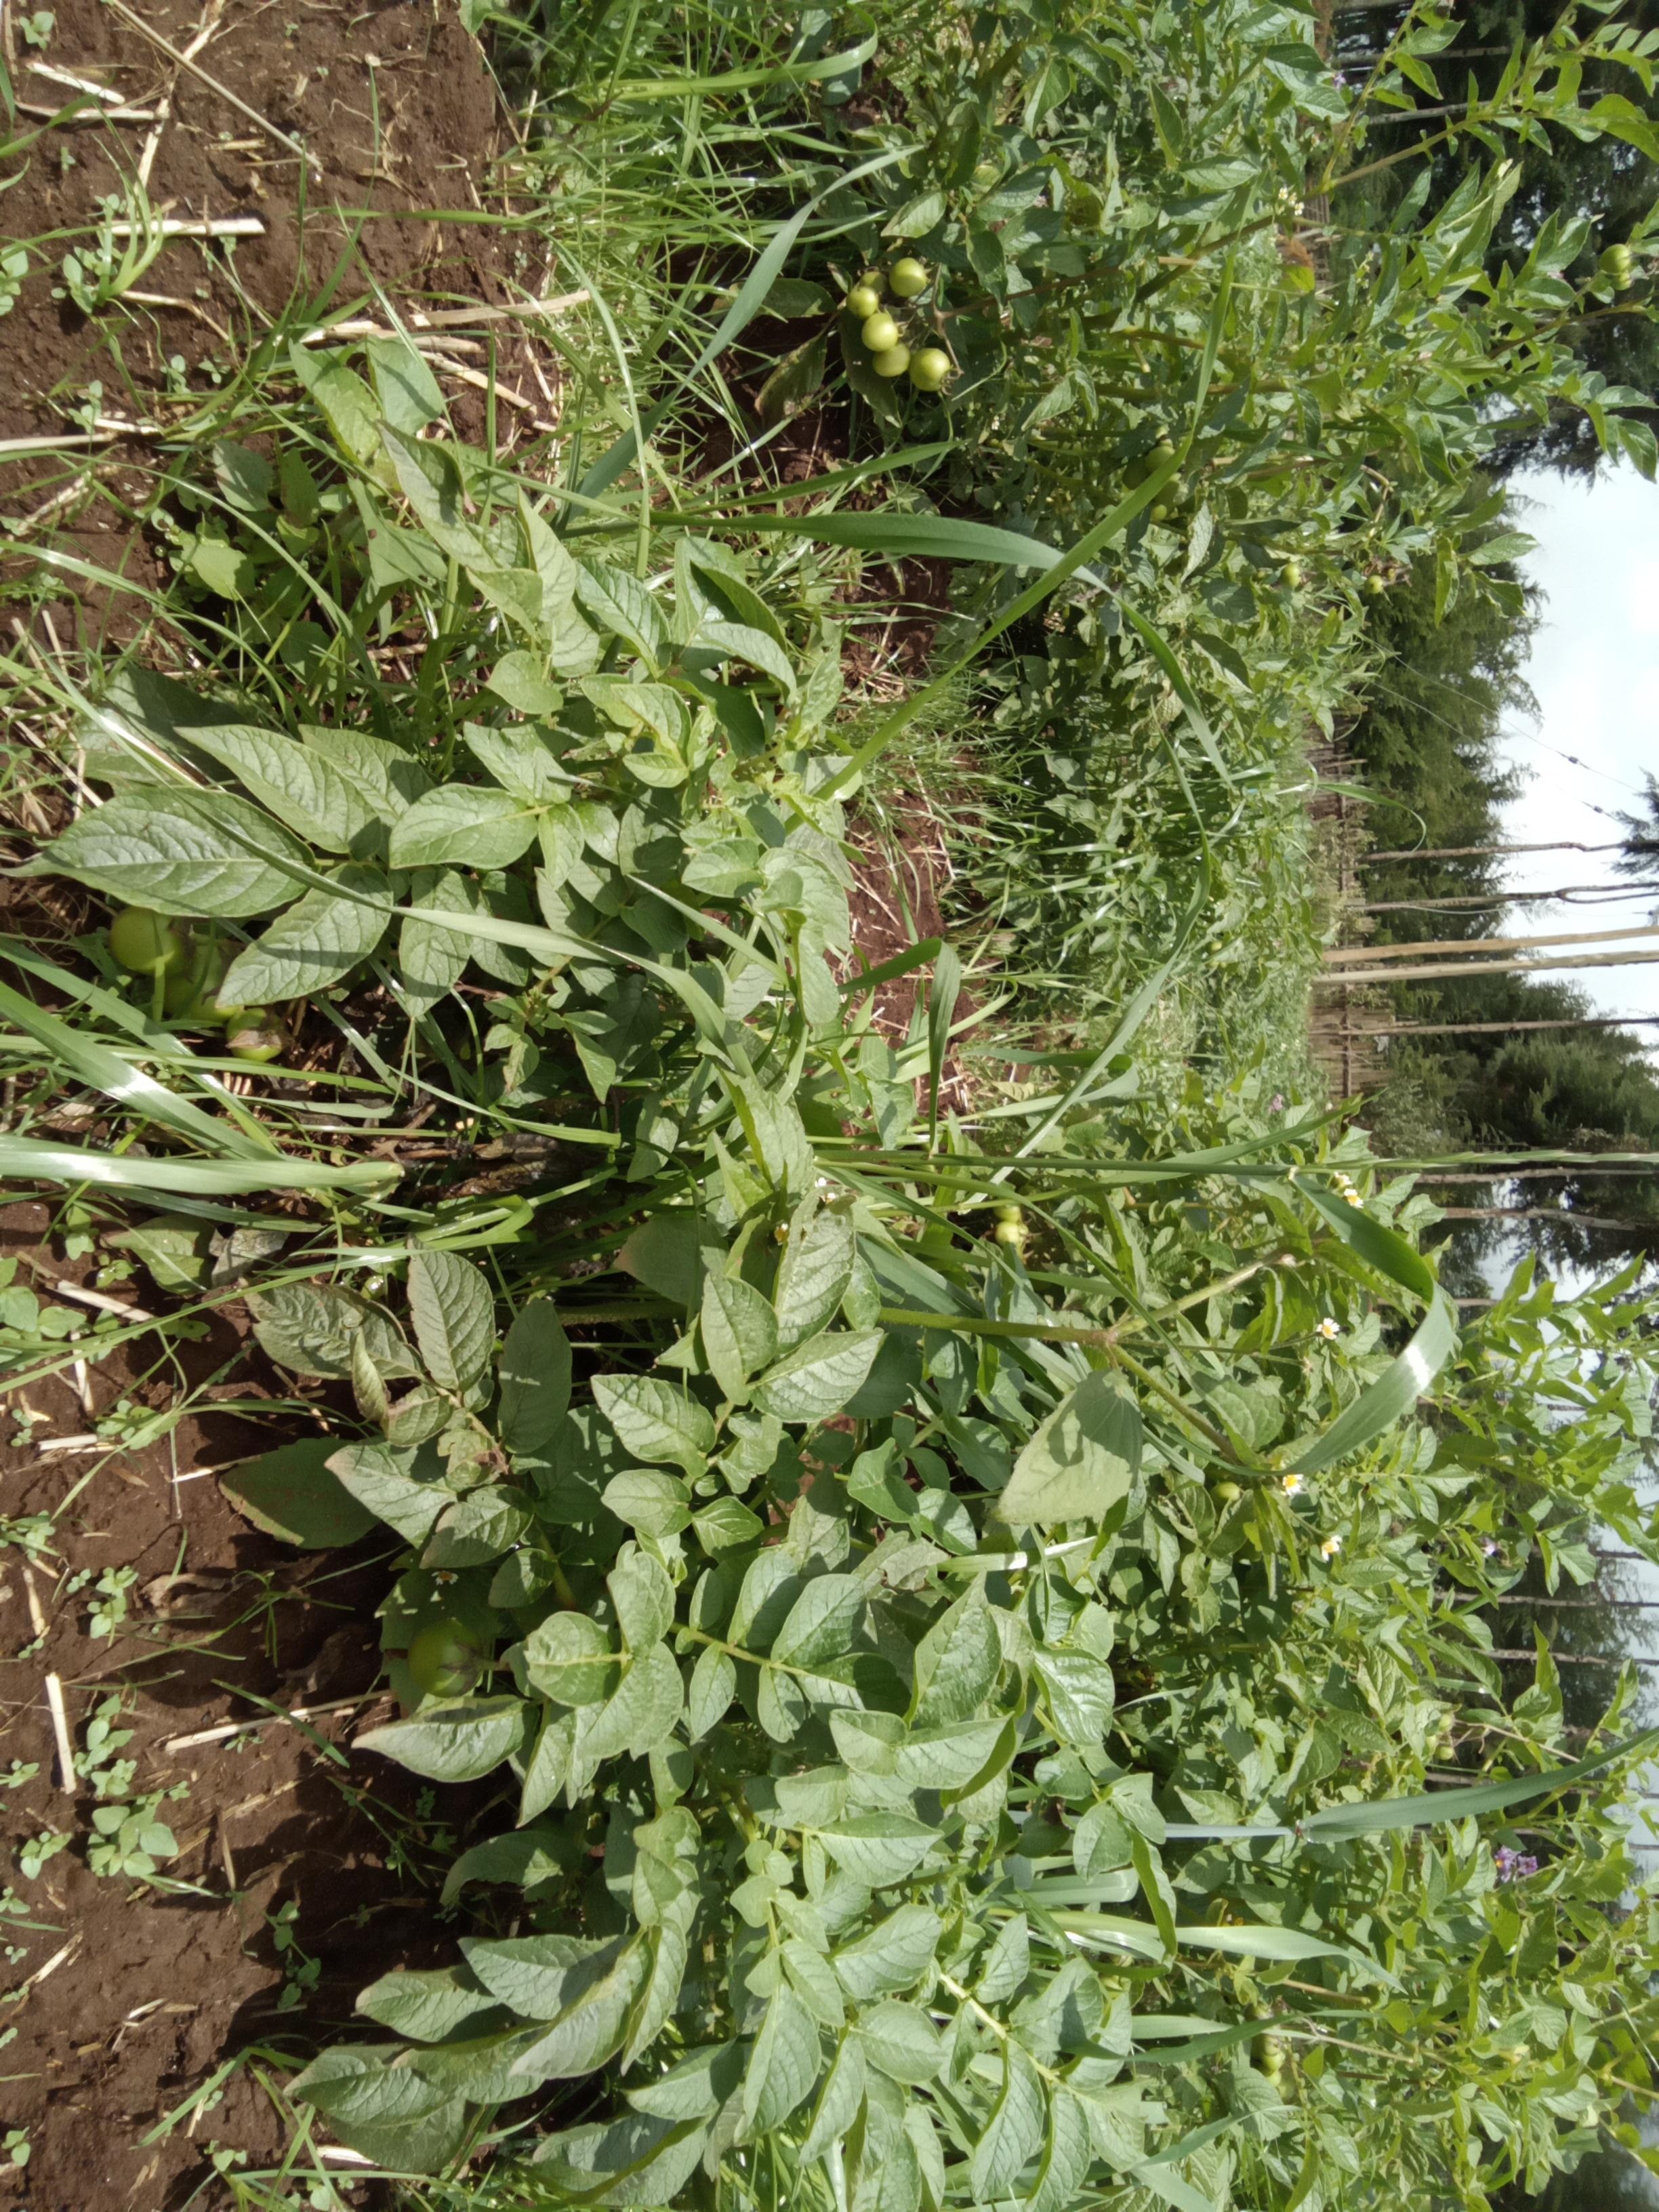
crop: potato
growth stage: flowering
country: Kenya
